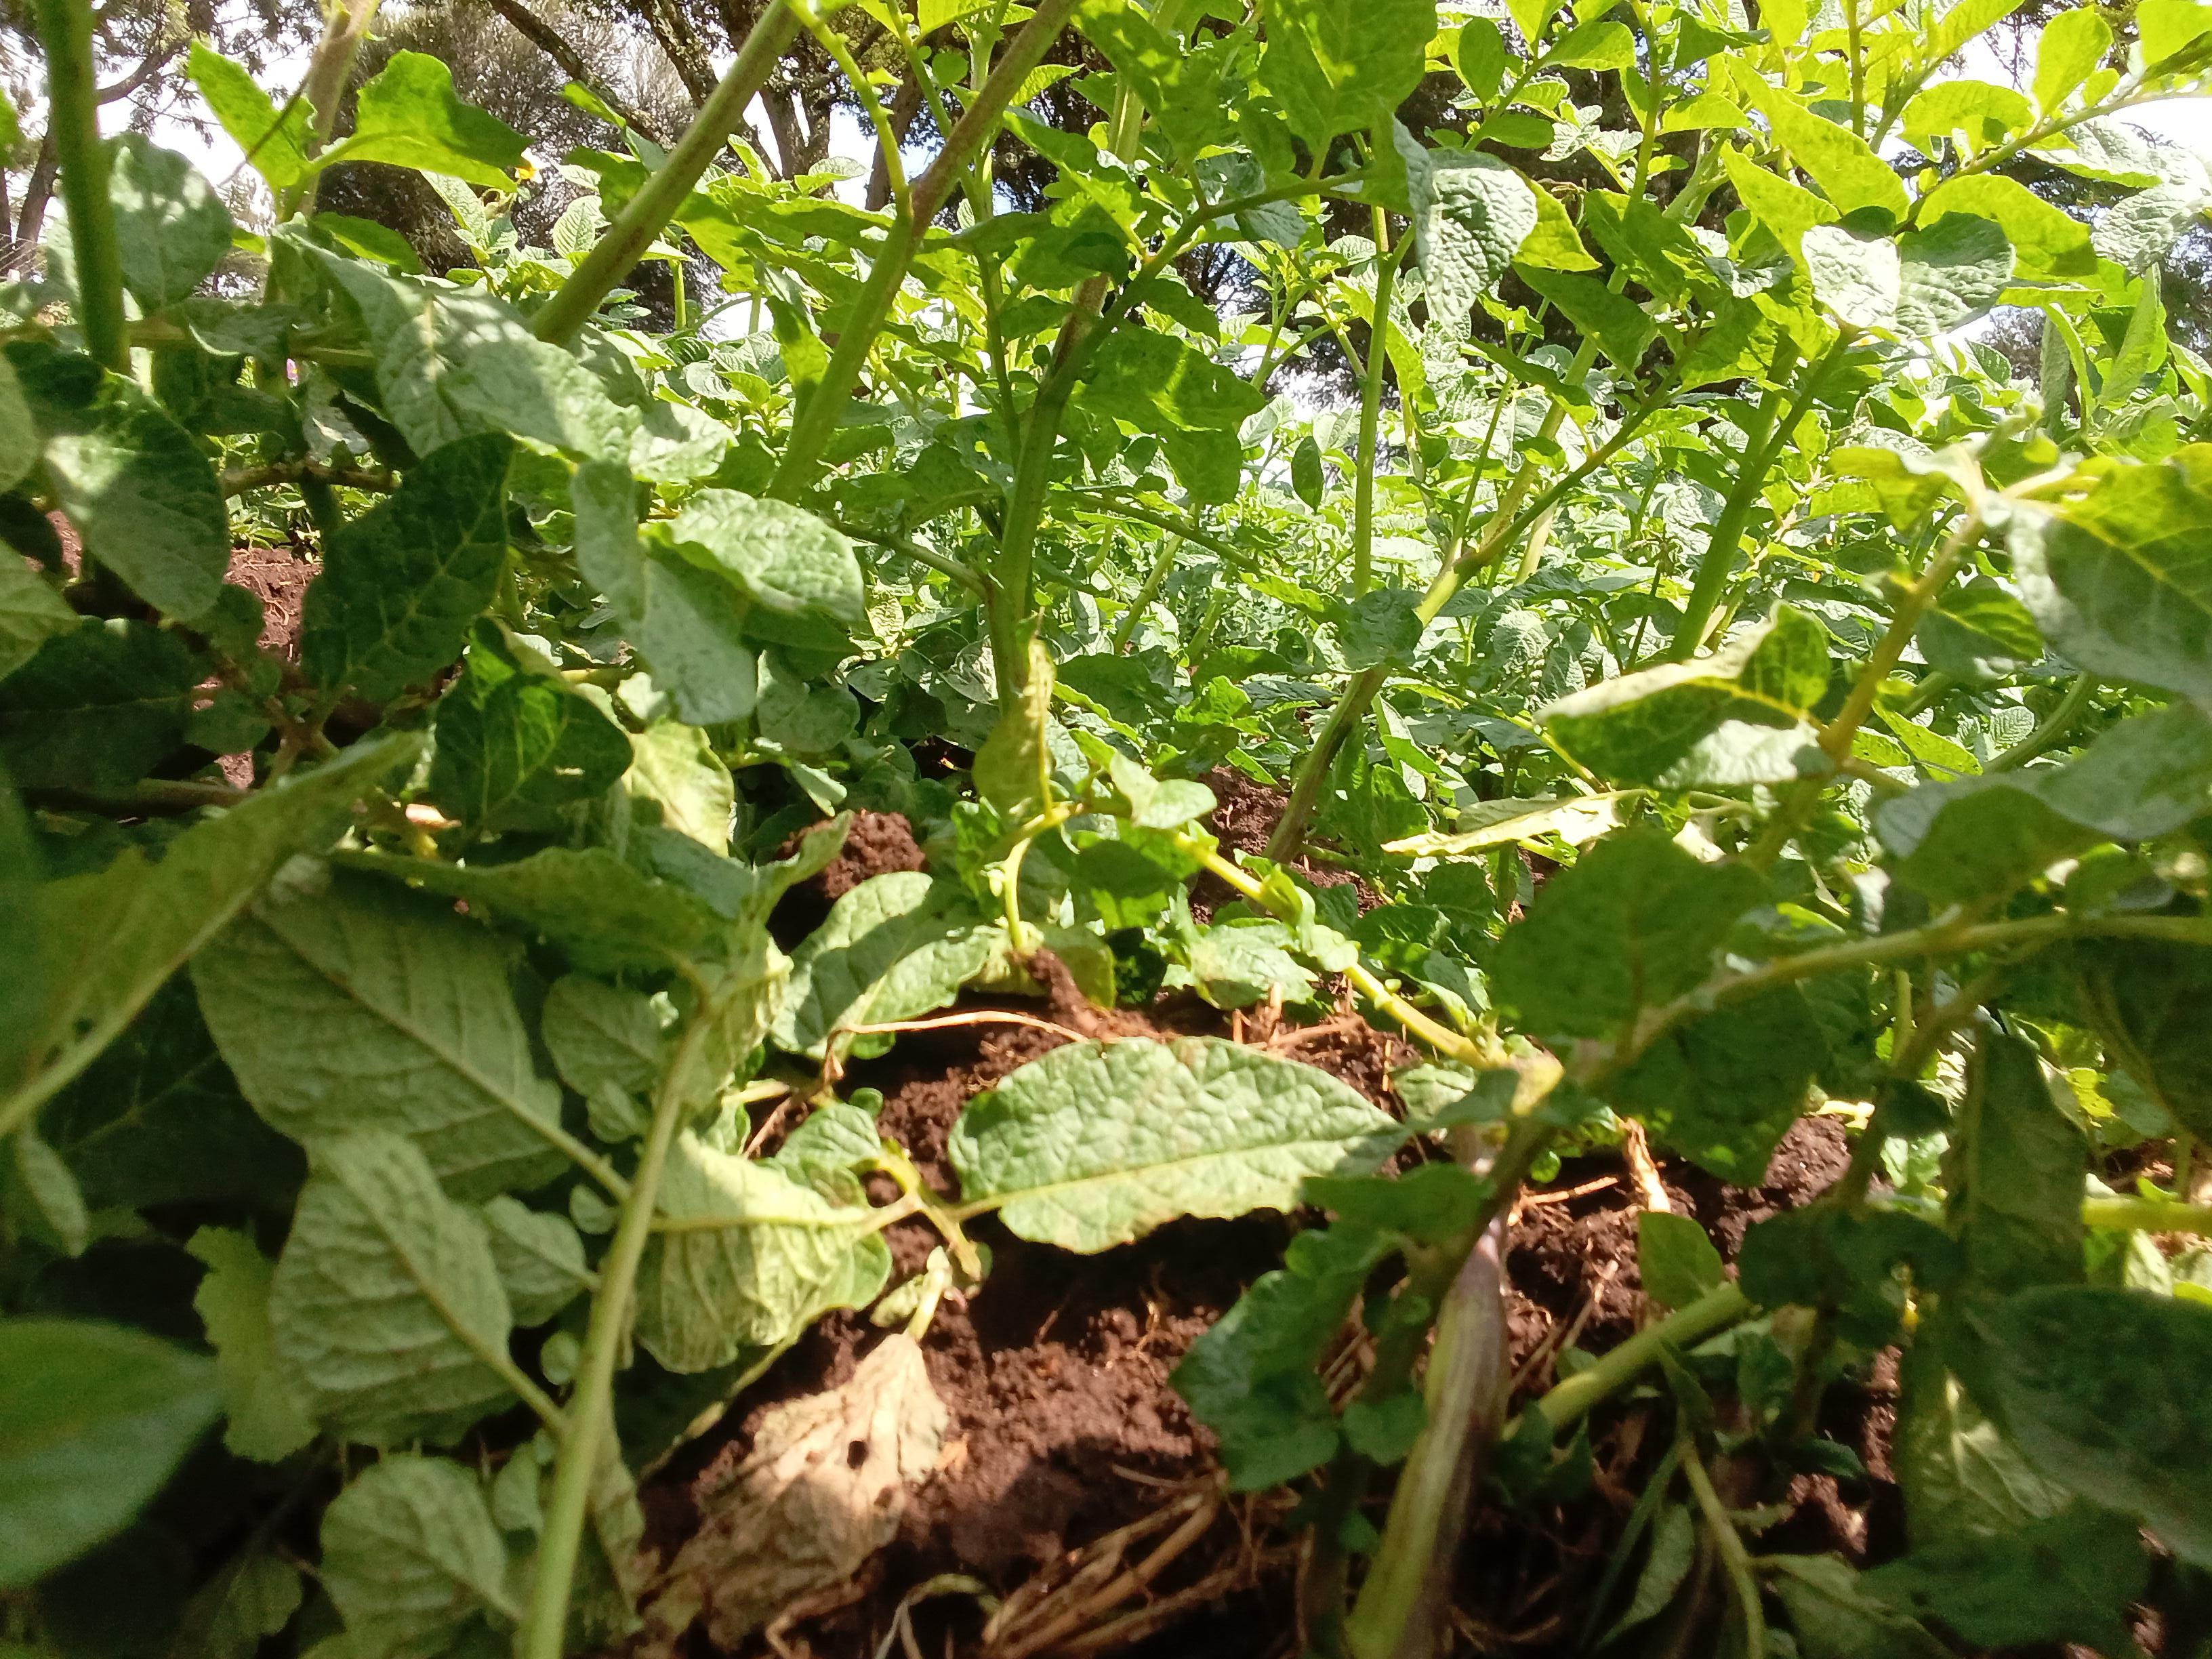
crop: potato
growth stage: vegetative
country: Kenya
